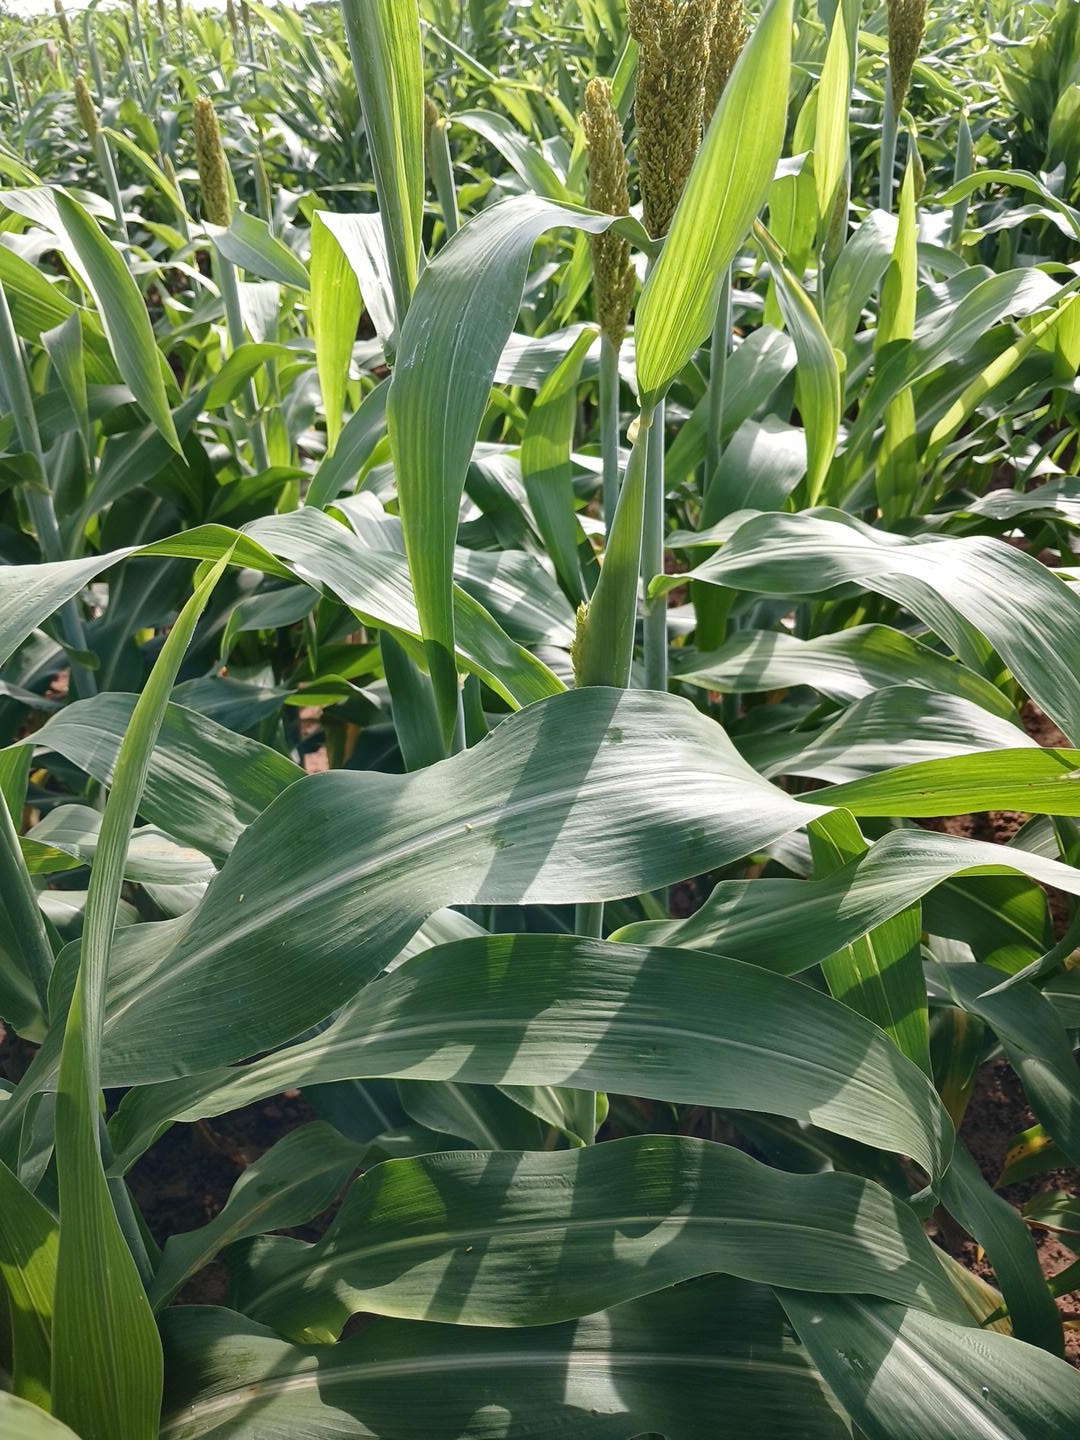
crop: sorghum
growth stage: flowering
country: Senegal
